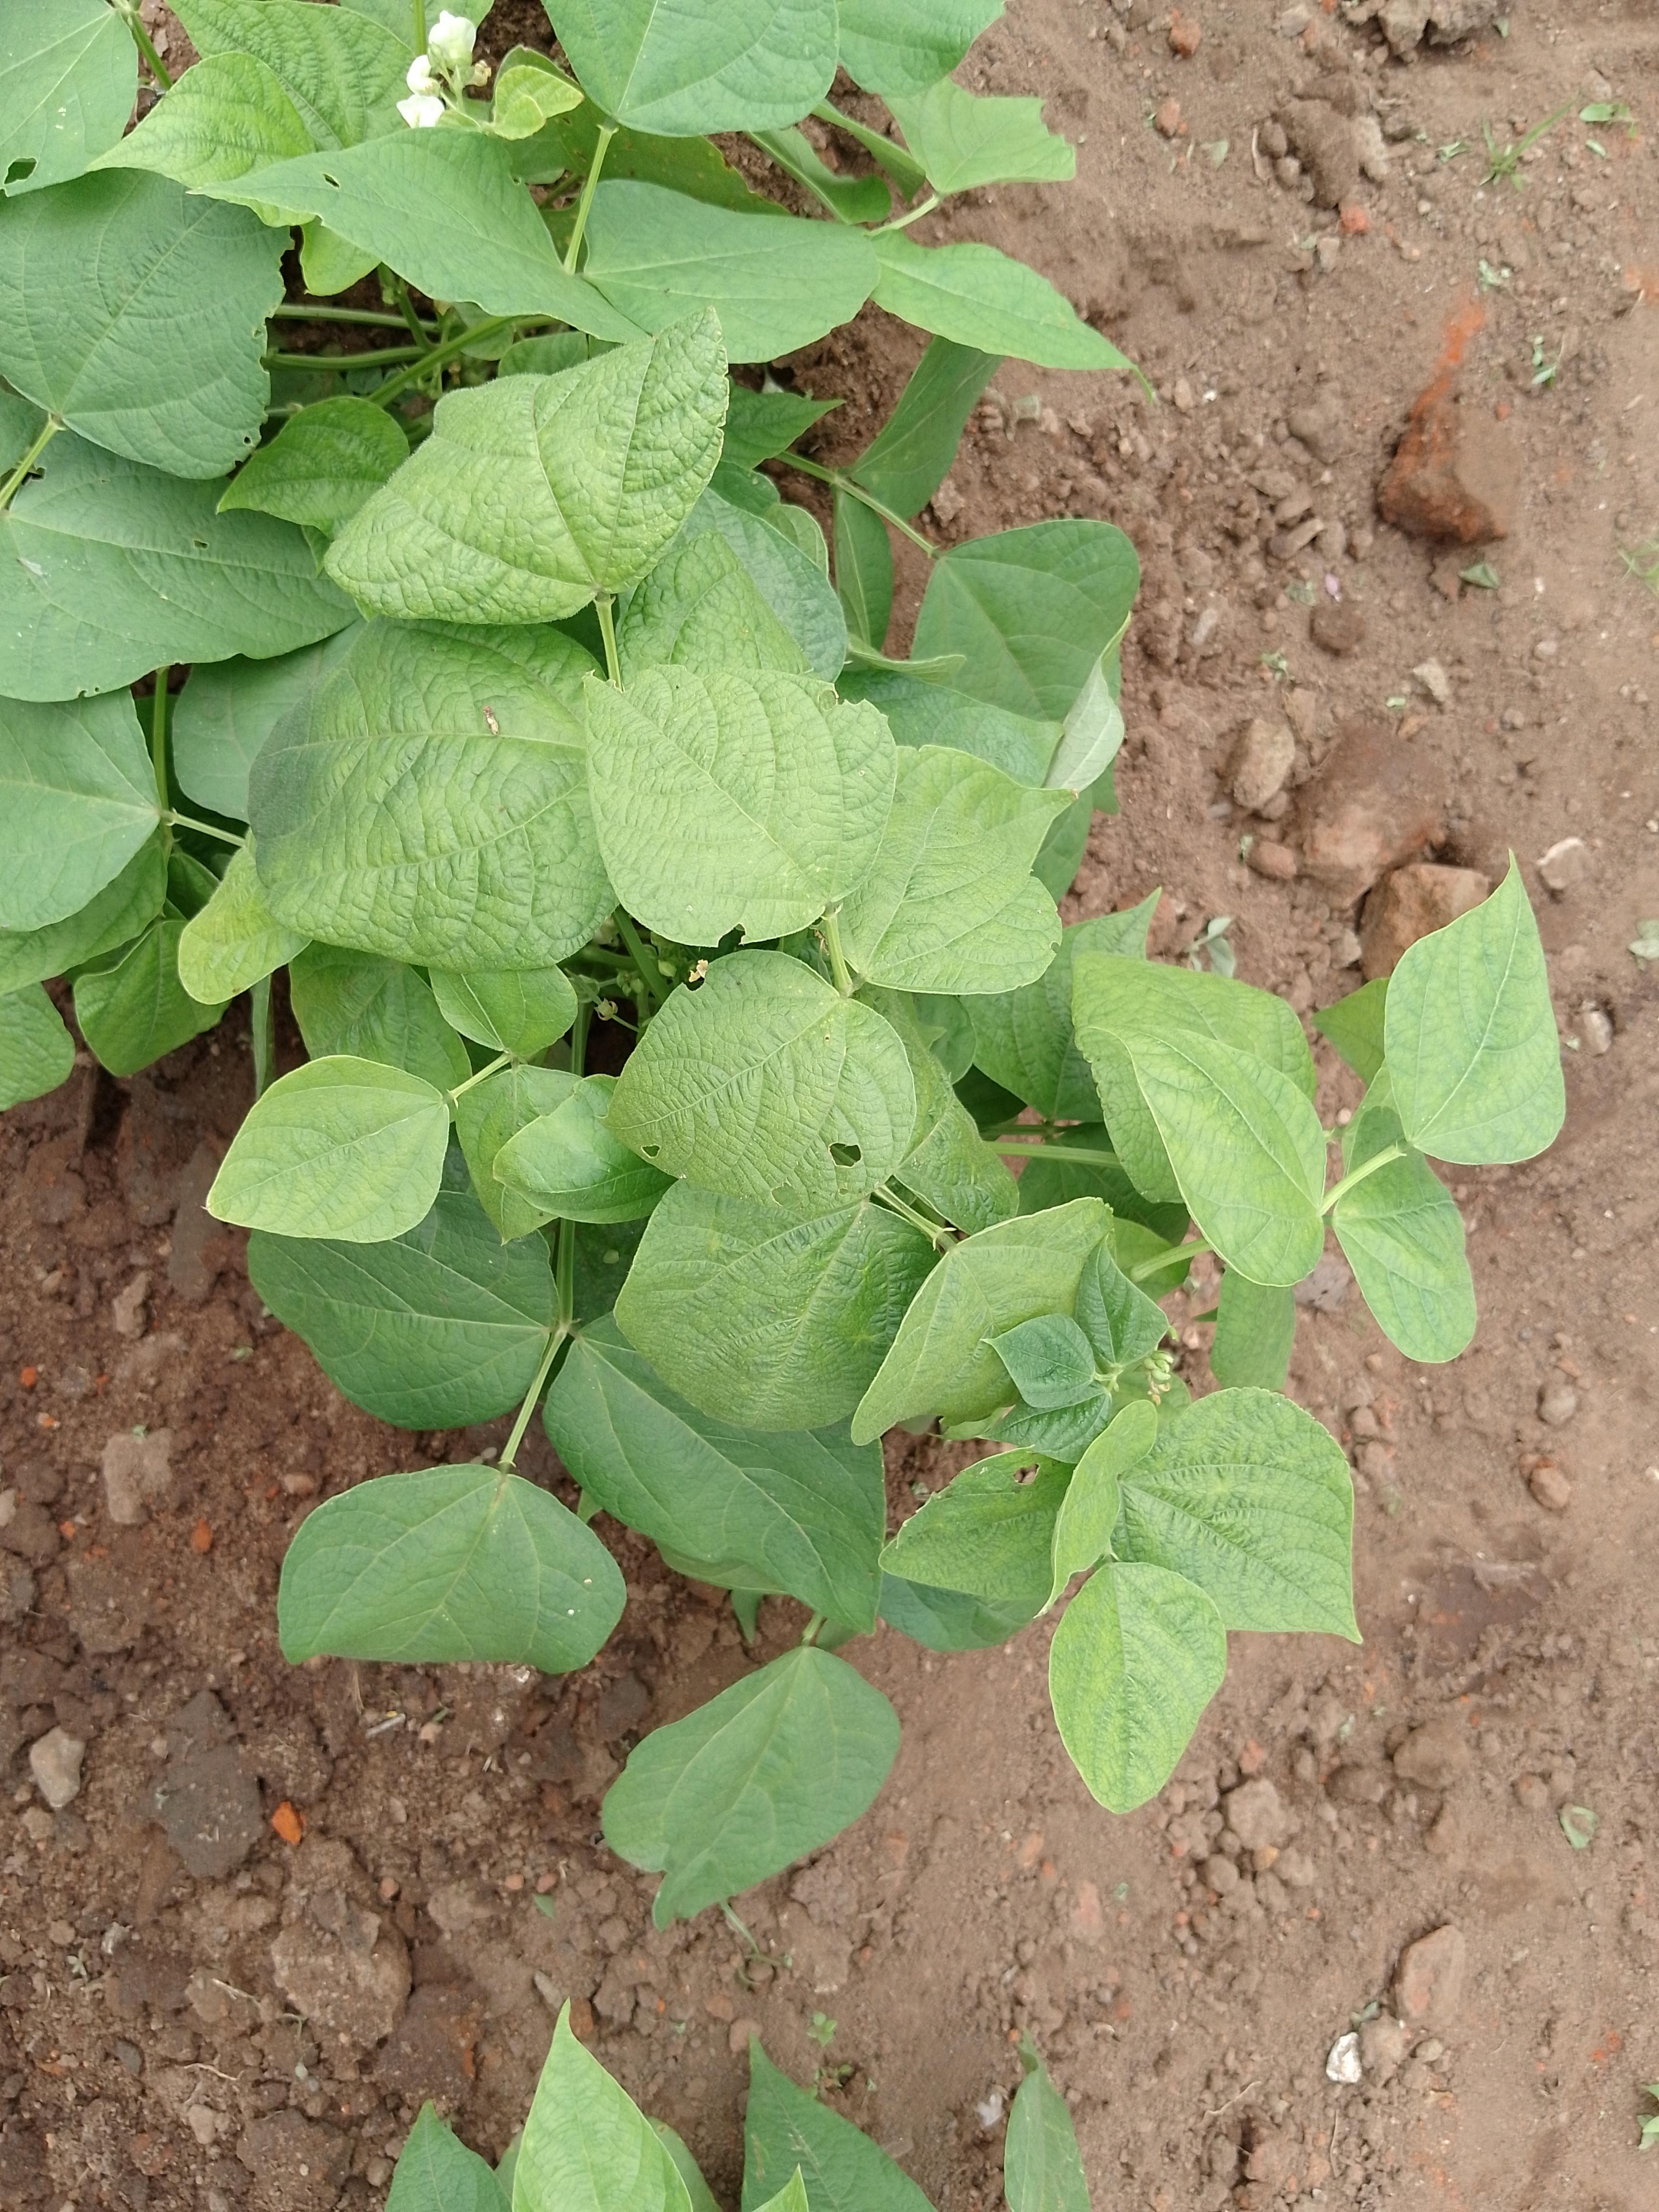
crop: common bean
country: Malawi
